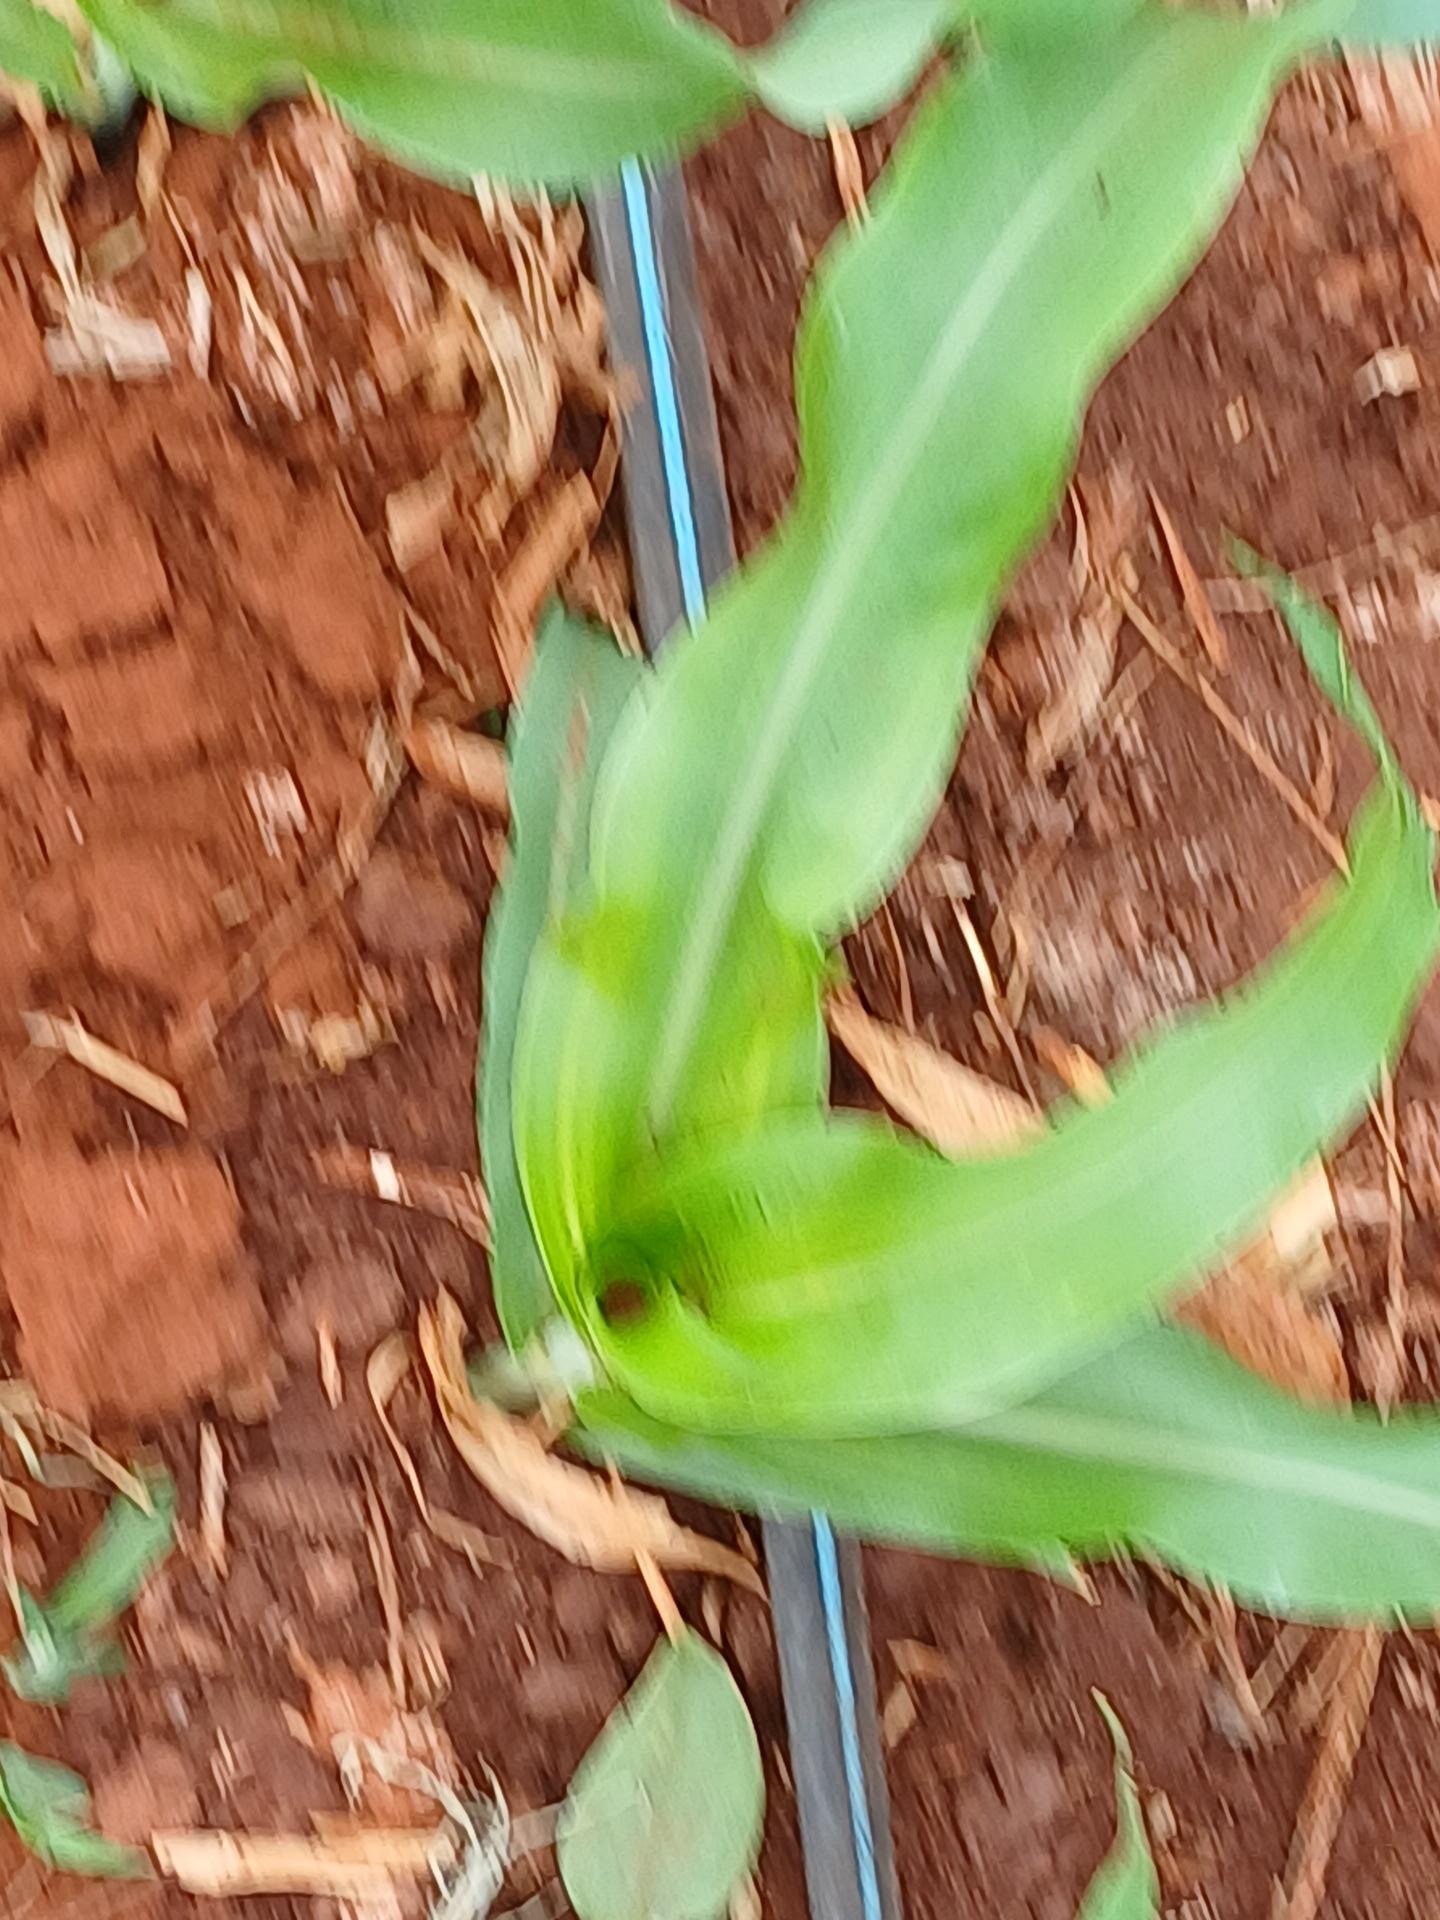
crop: sorghum
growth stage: vegetative
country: Kenya
